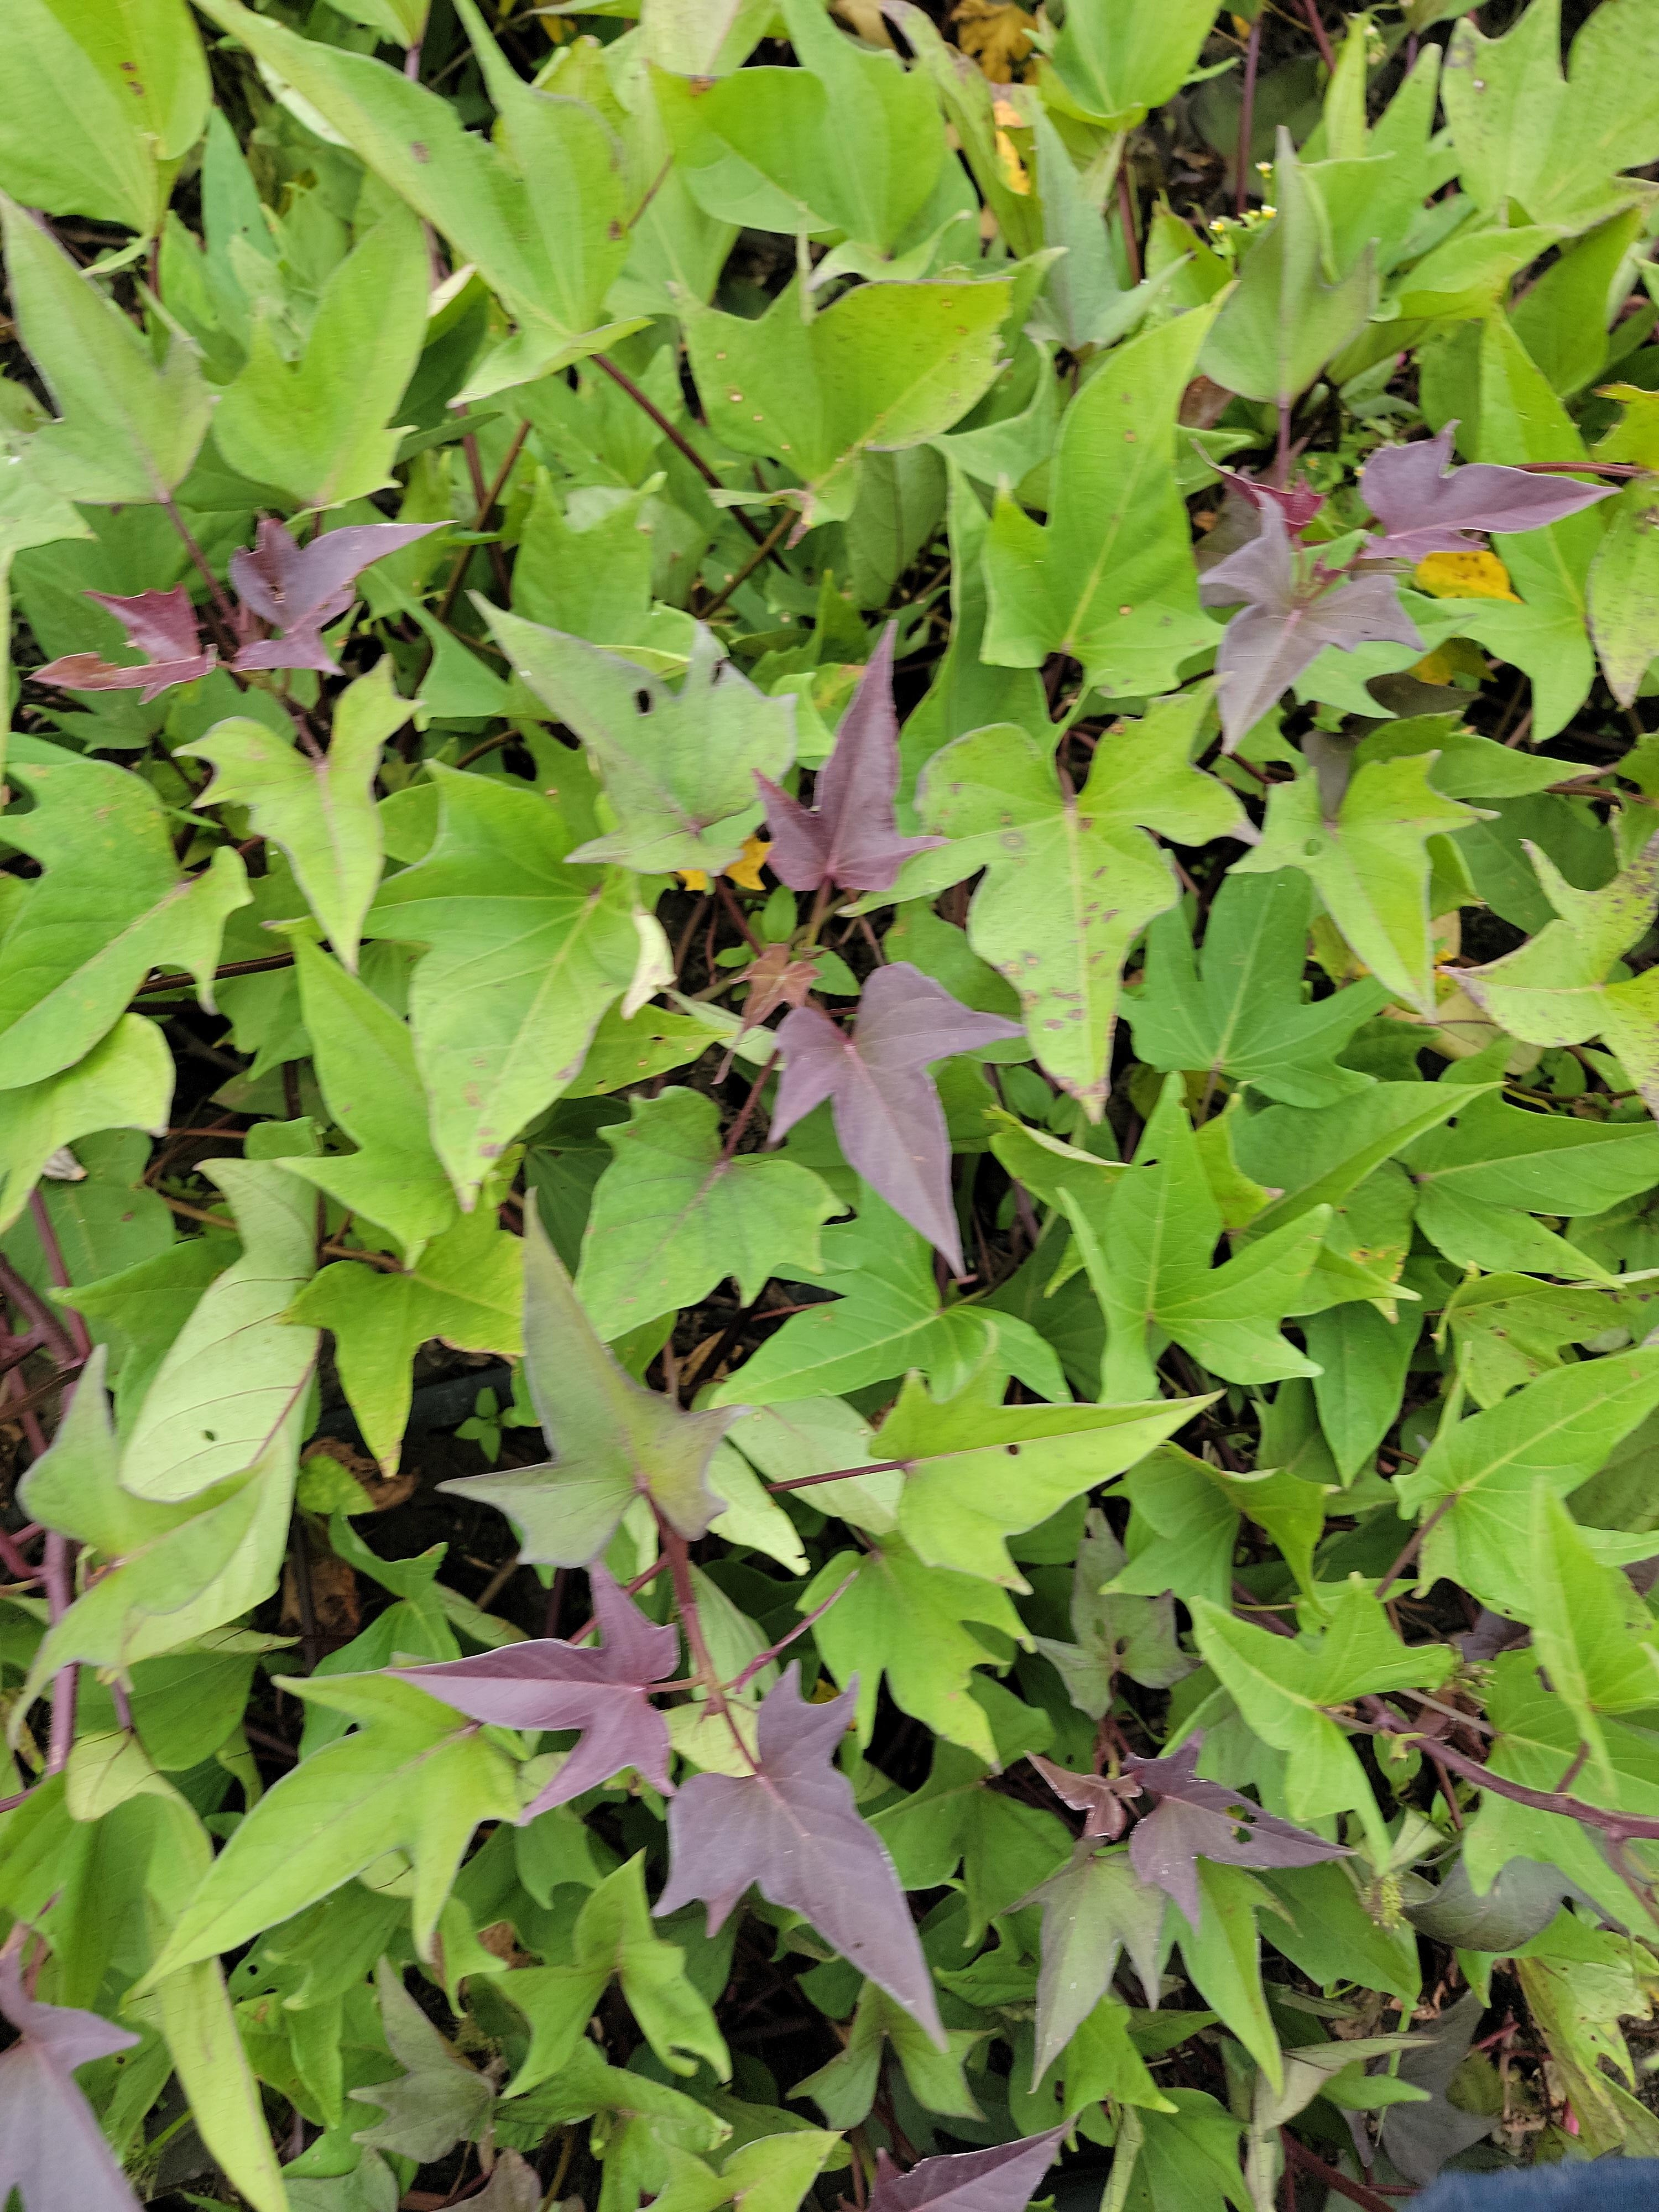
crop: sweet potato
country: Tanzania
